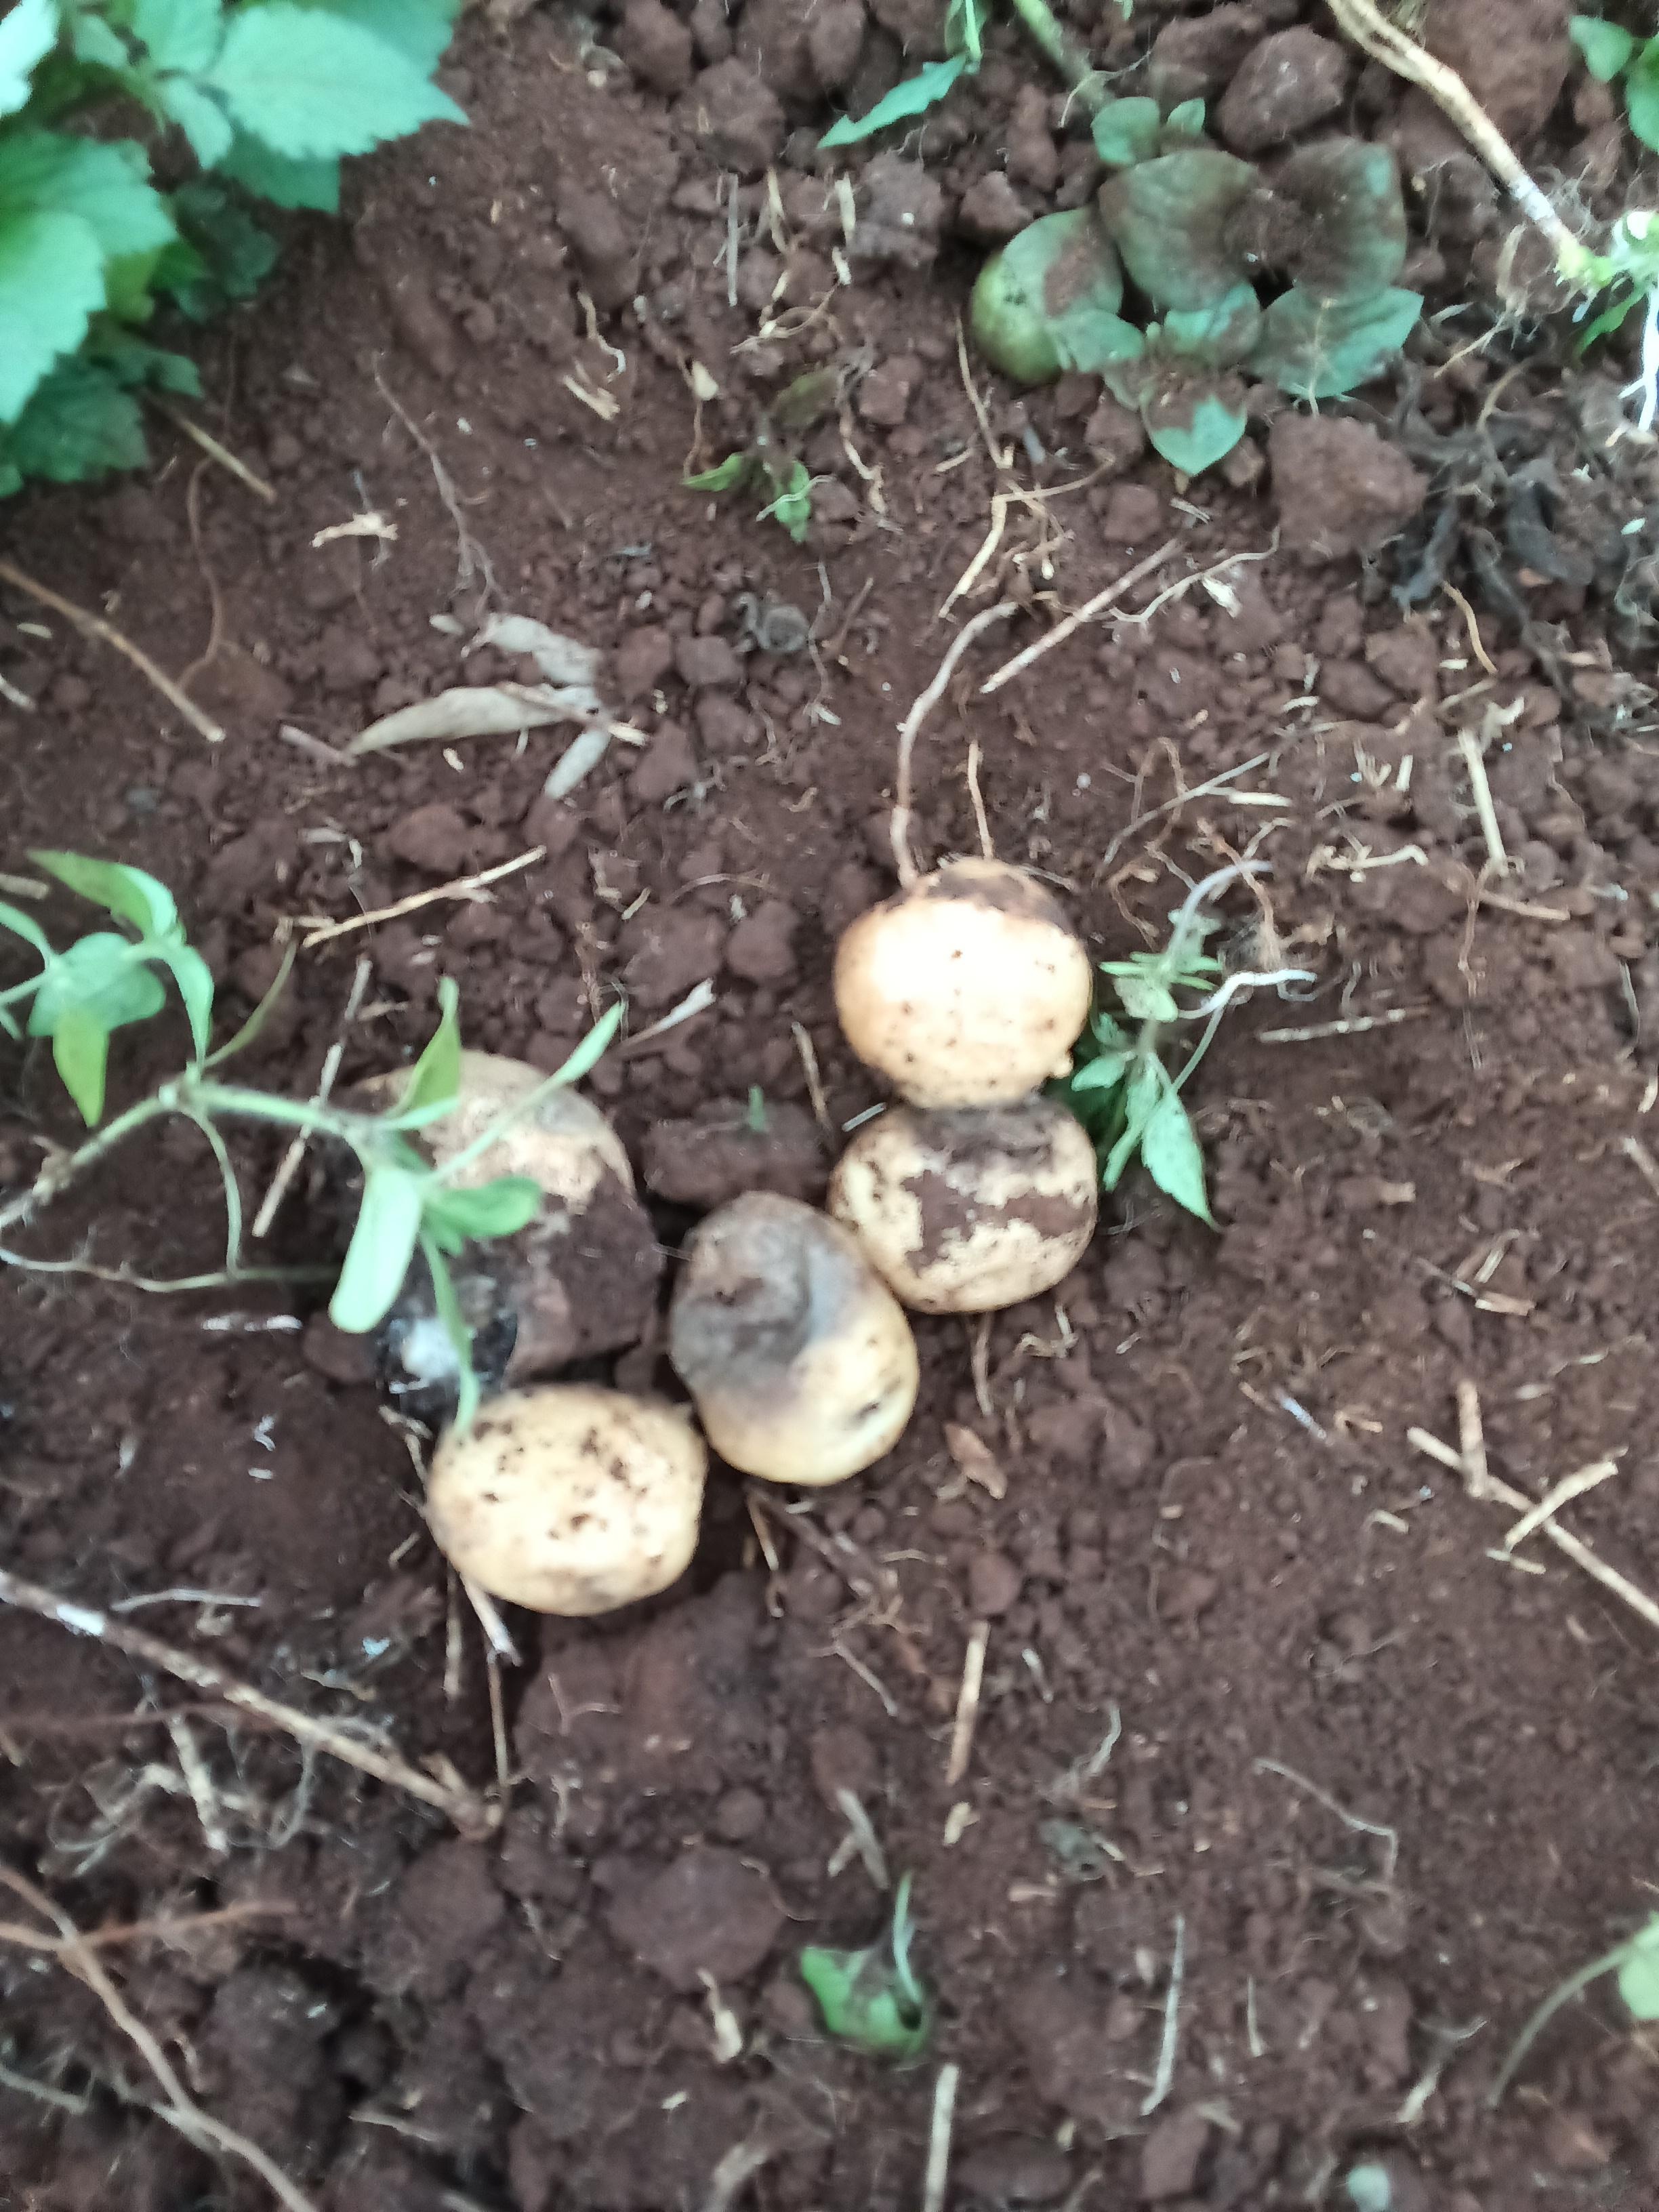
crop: potato
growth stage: harvest maturity
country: Kenya
